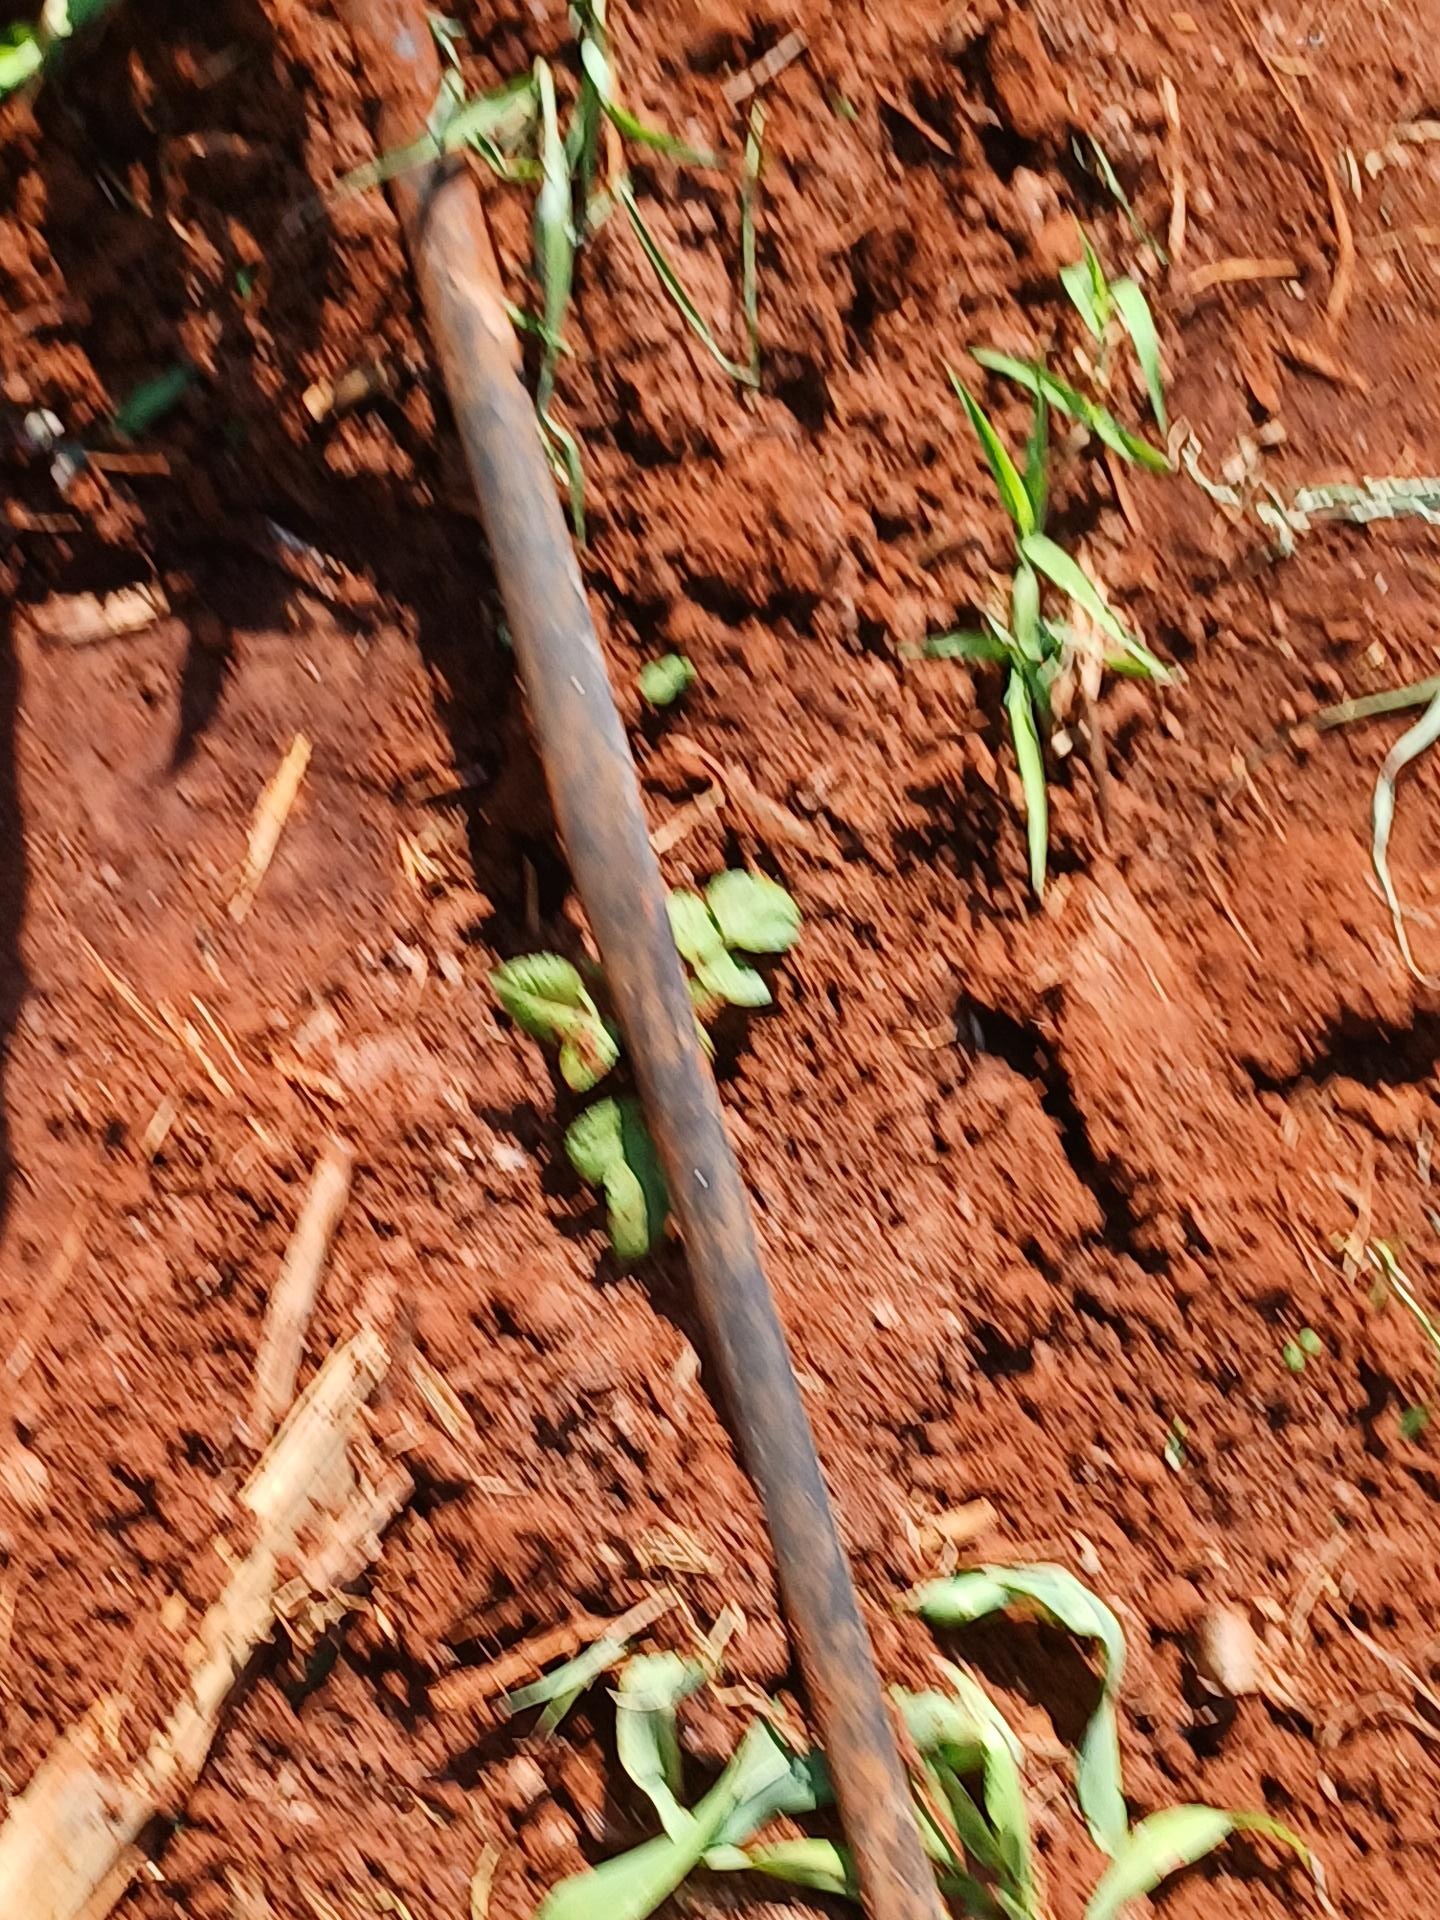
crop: sorghum
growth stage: vegetative
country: Kenya
